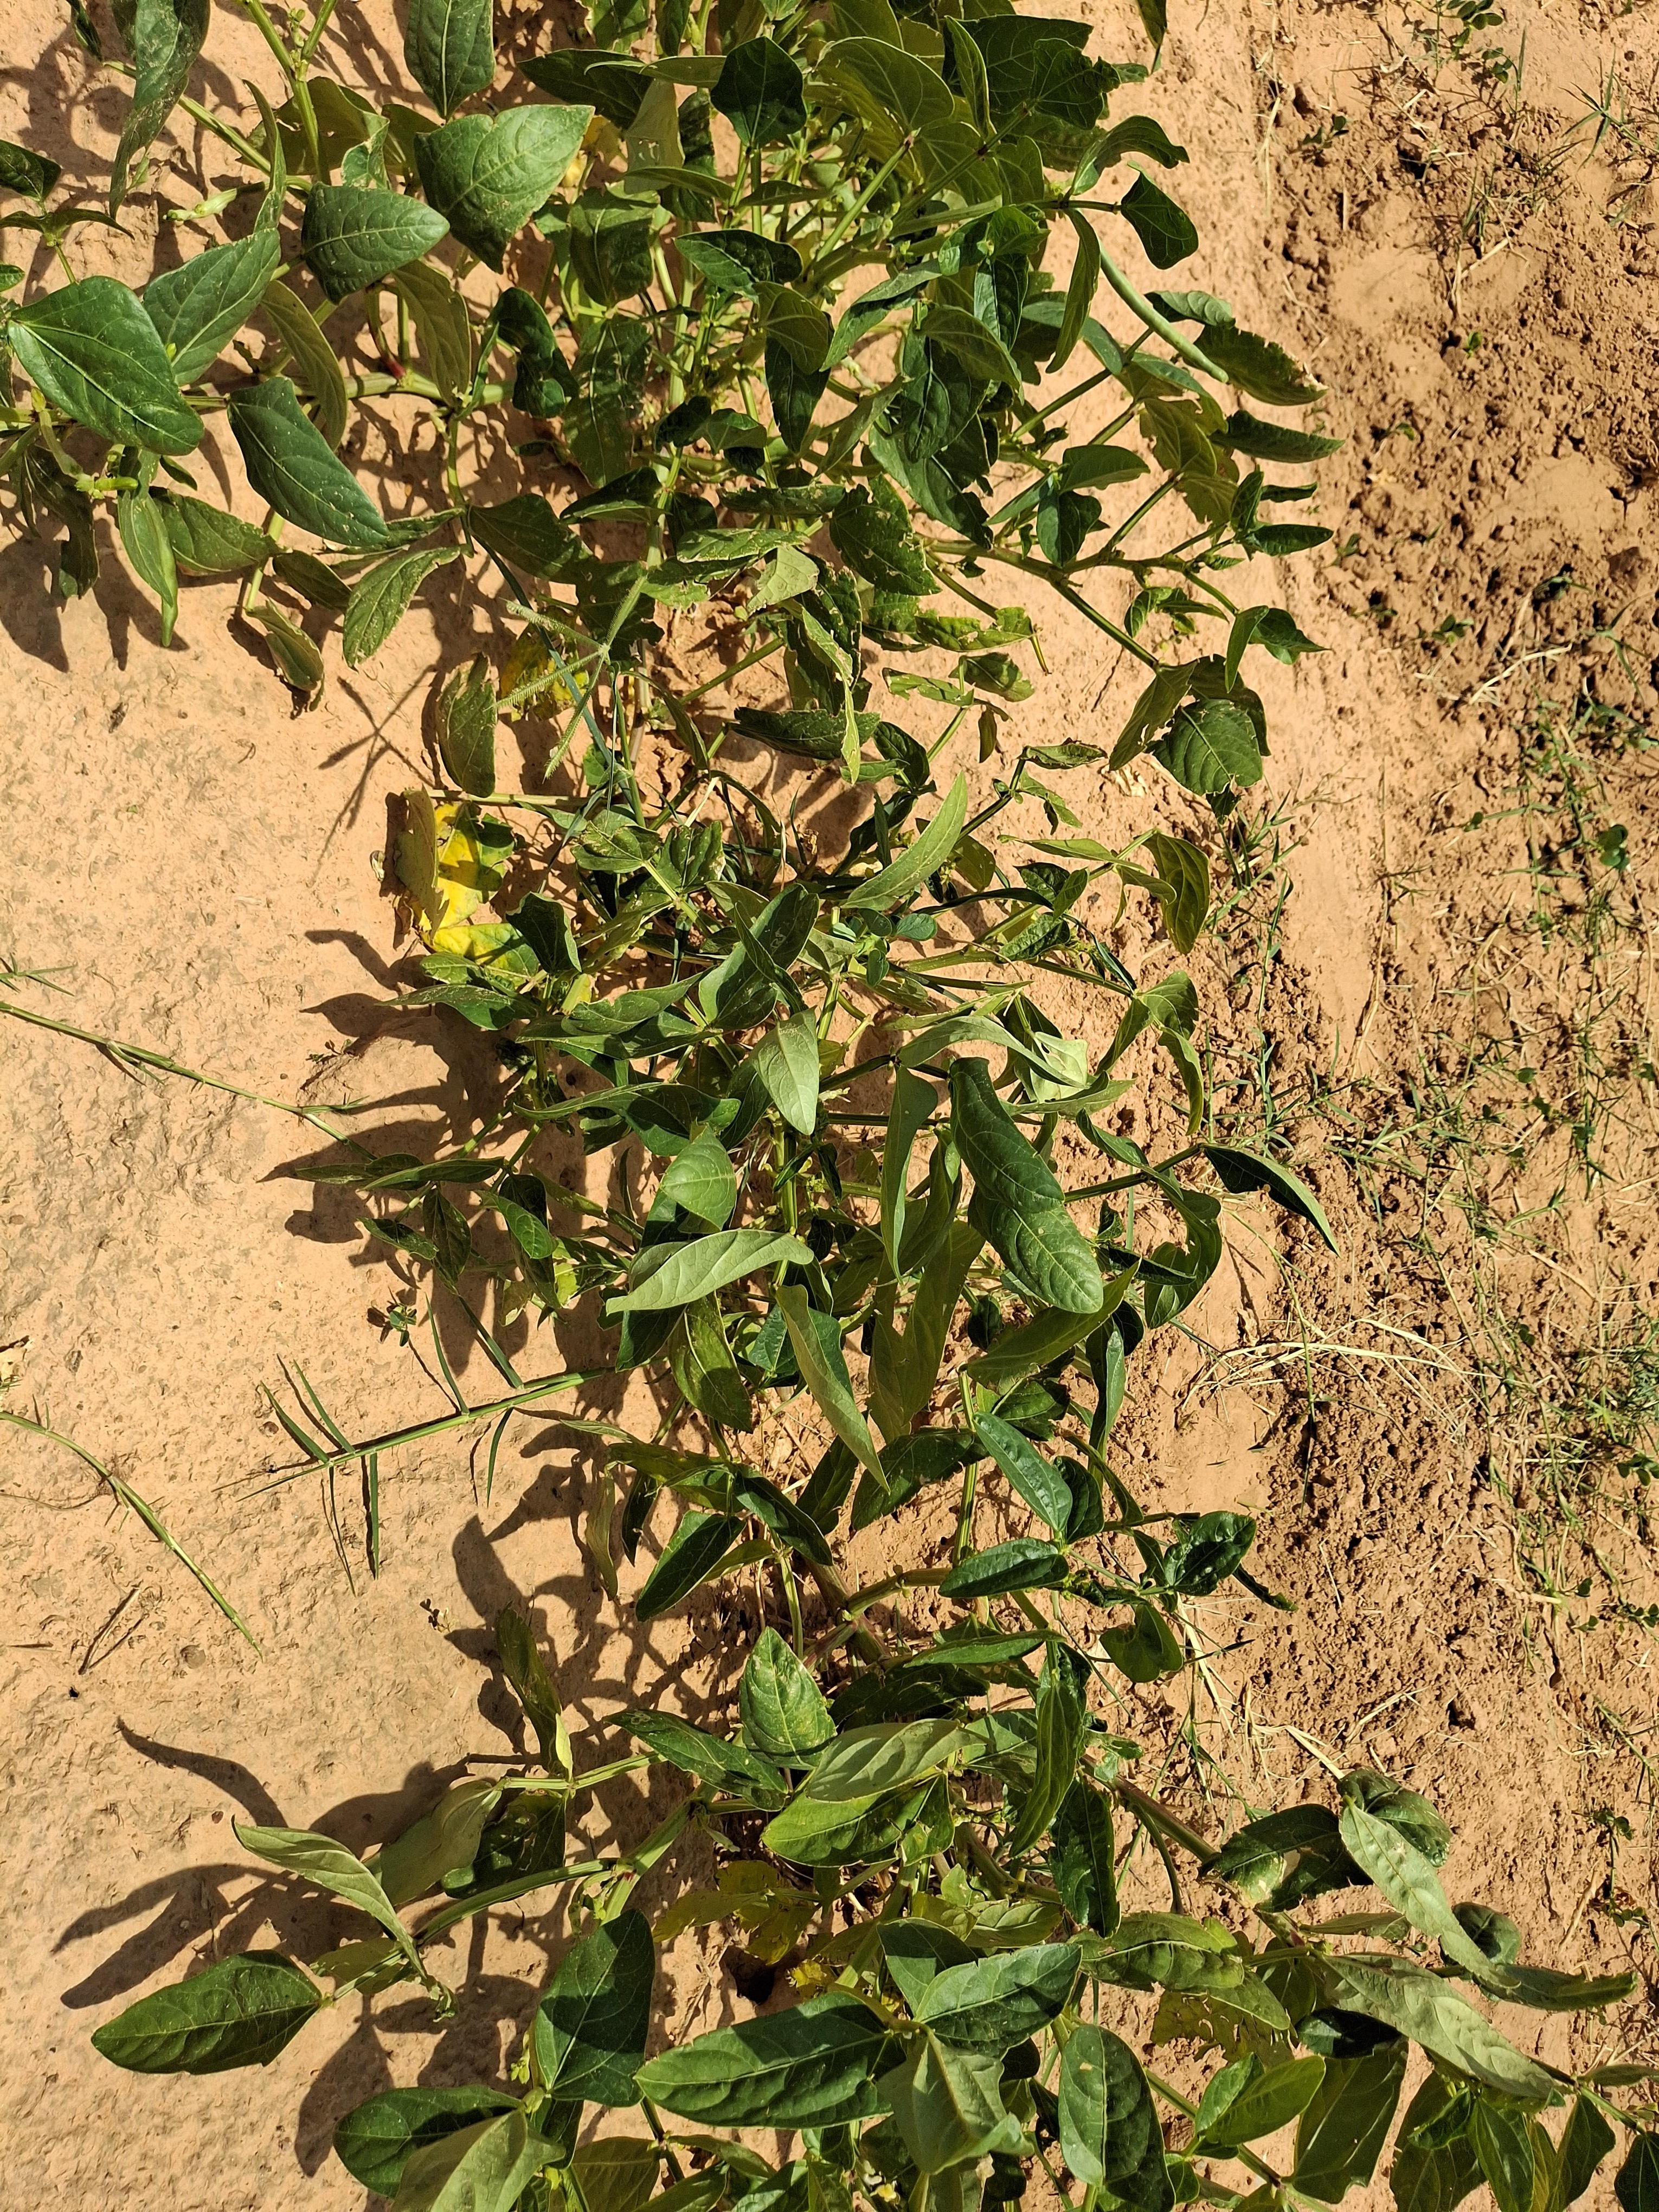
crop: cowpea
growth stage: harvest maturity
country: Nigeria
